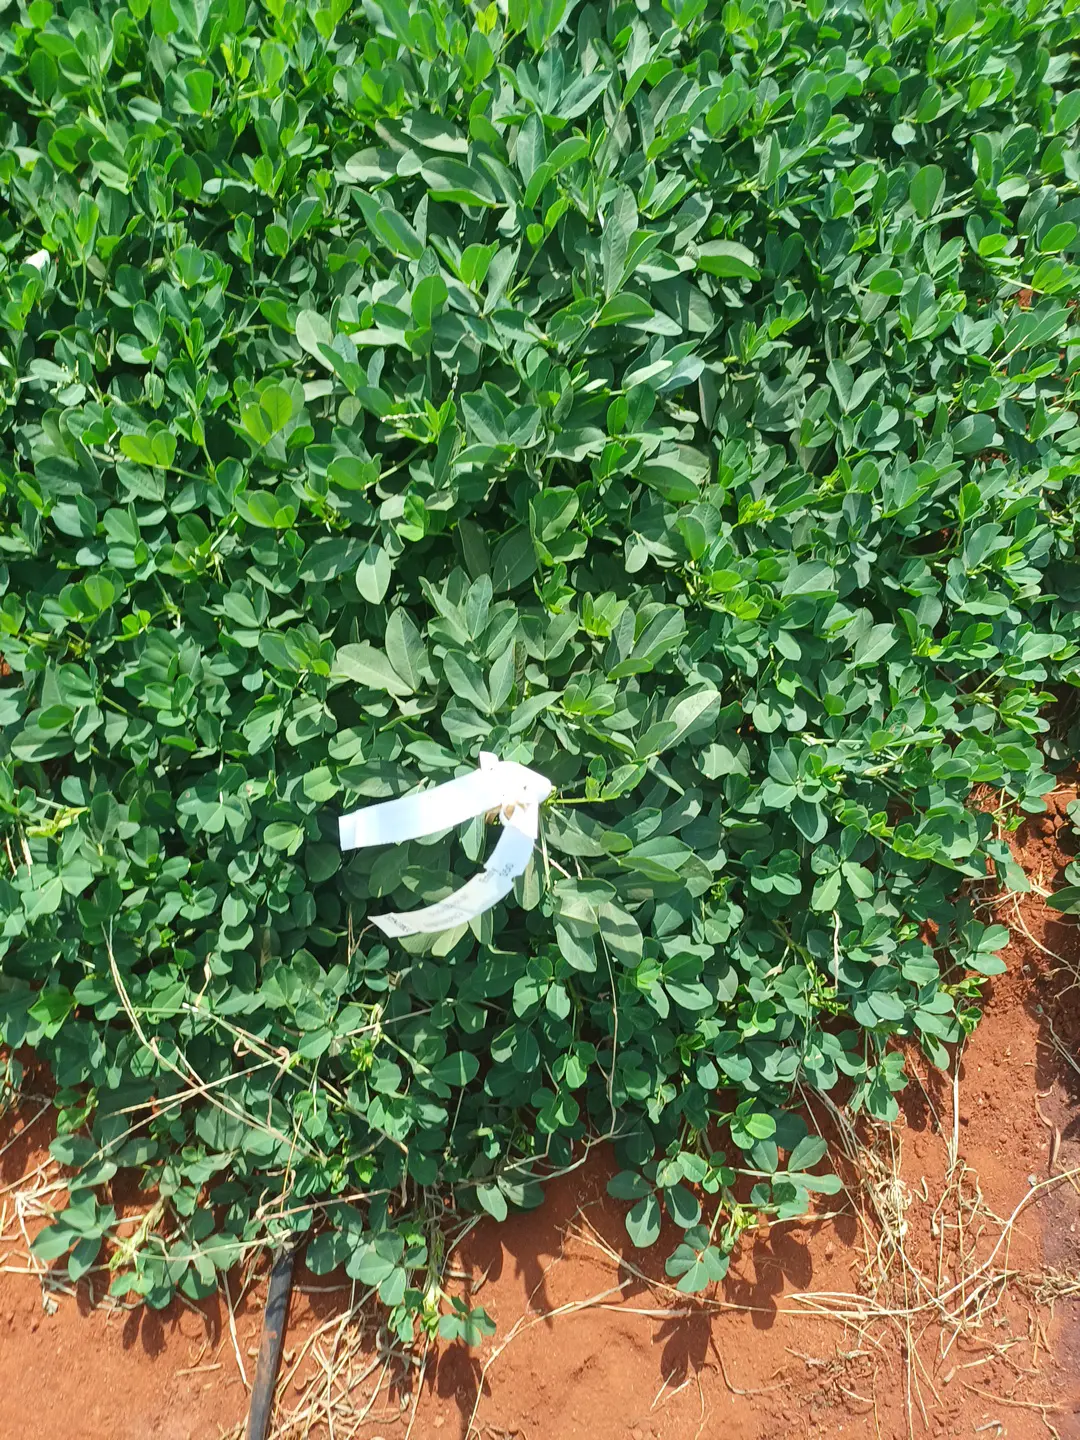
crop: groundnut
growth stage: pegging
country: Kenya
